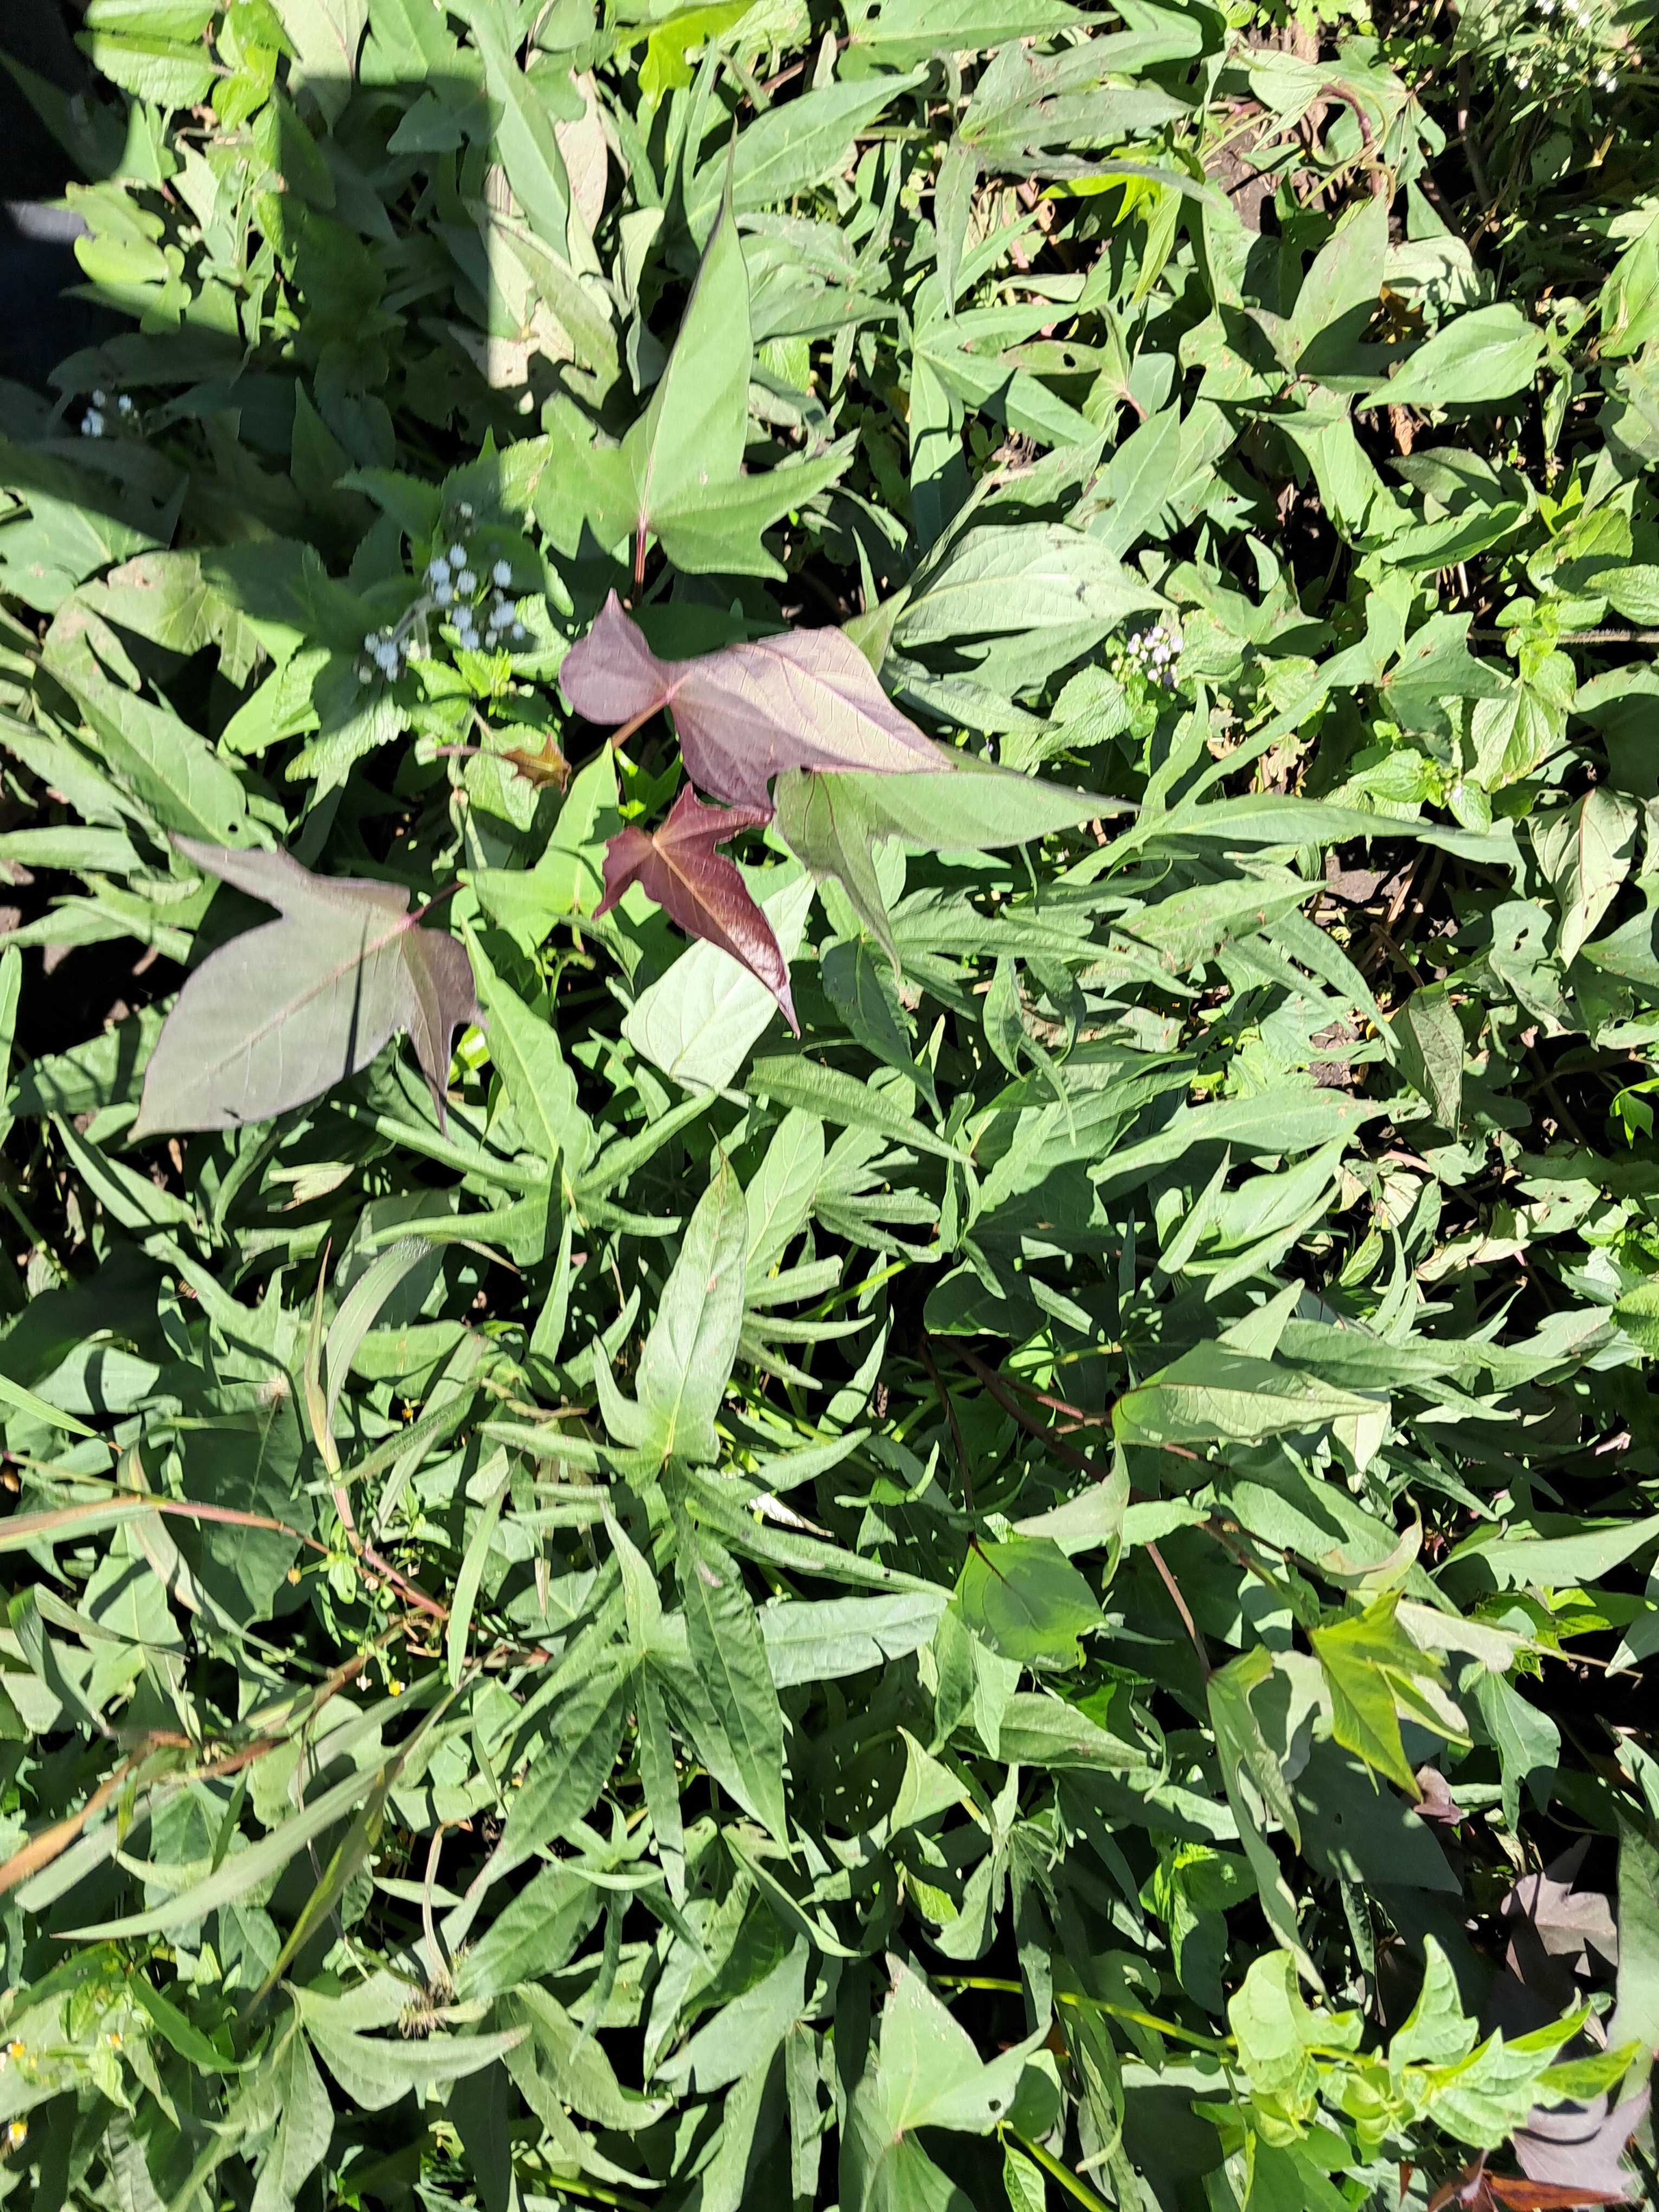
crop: sweet potato
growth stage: vegetative
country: Tanzania
